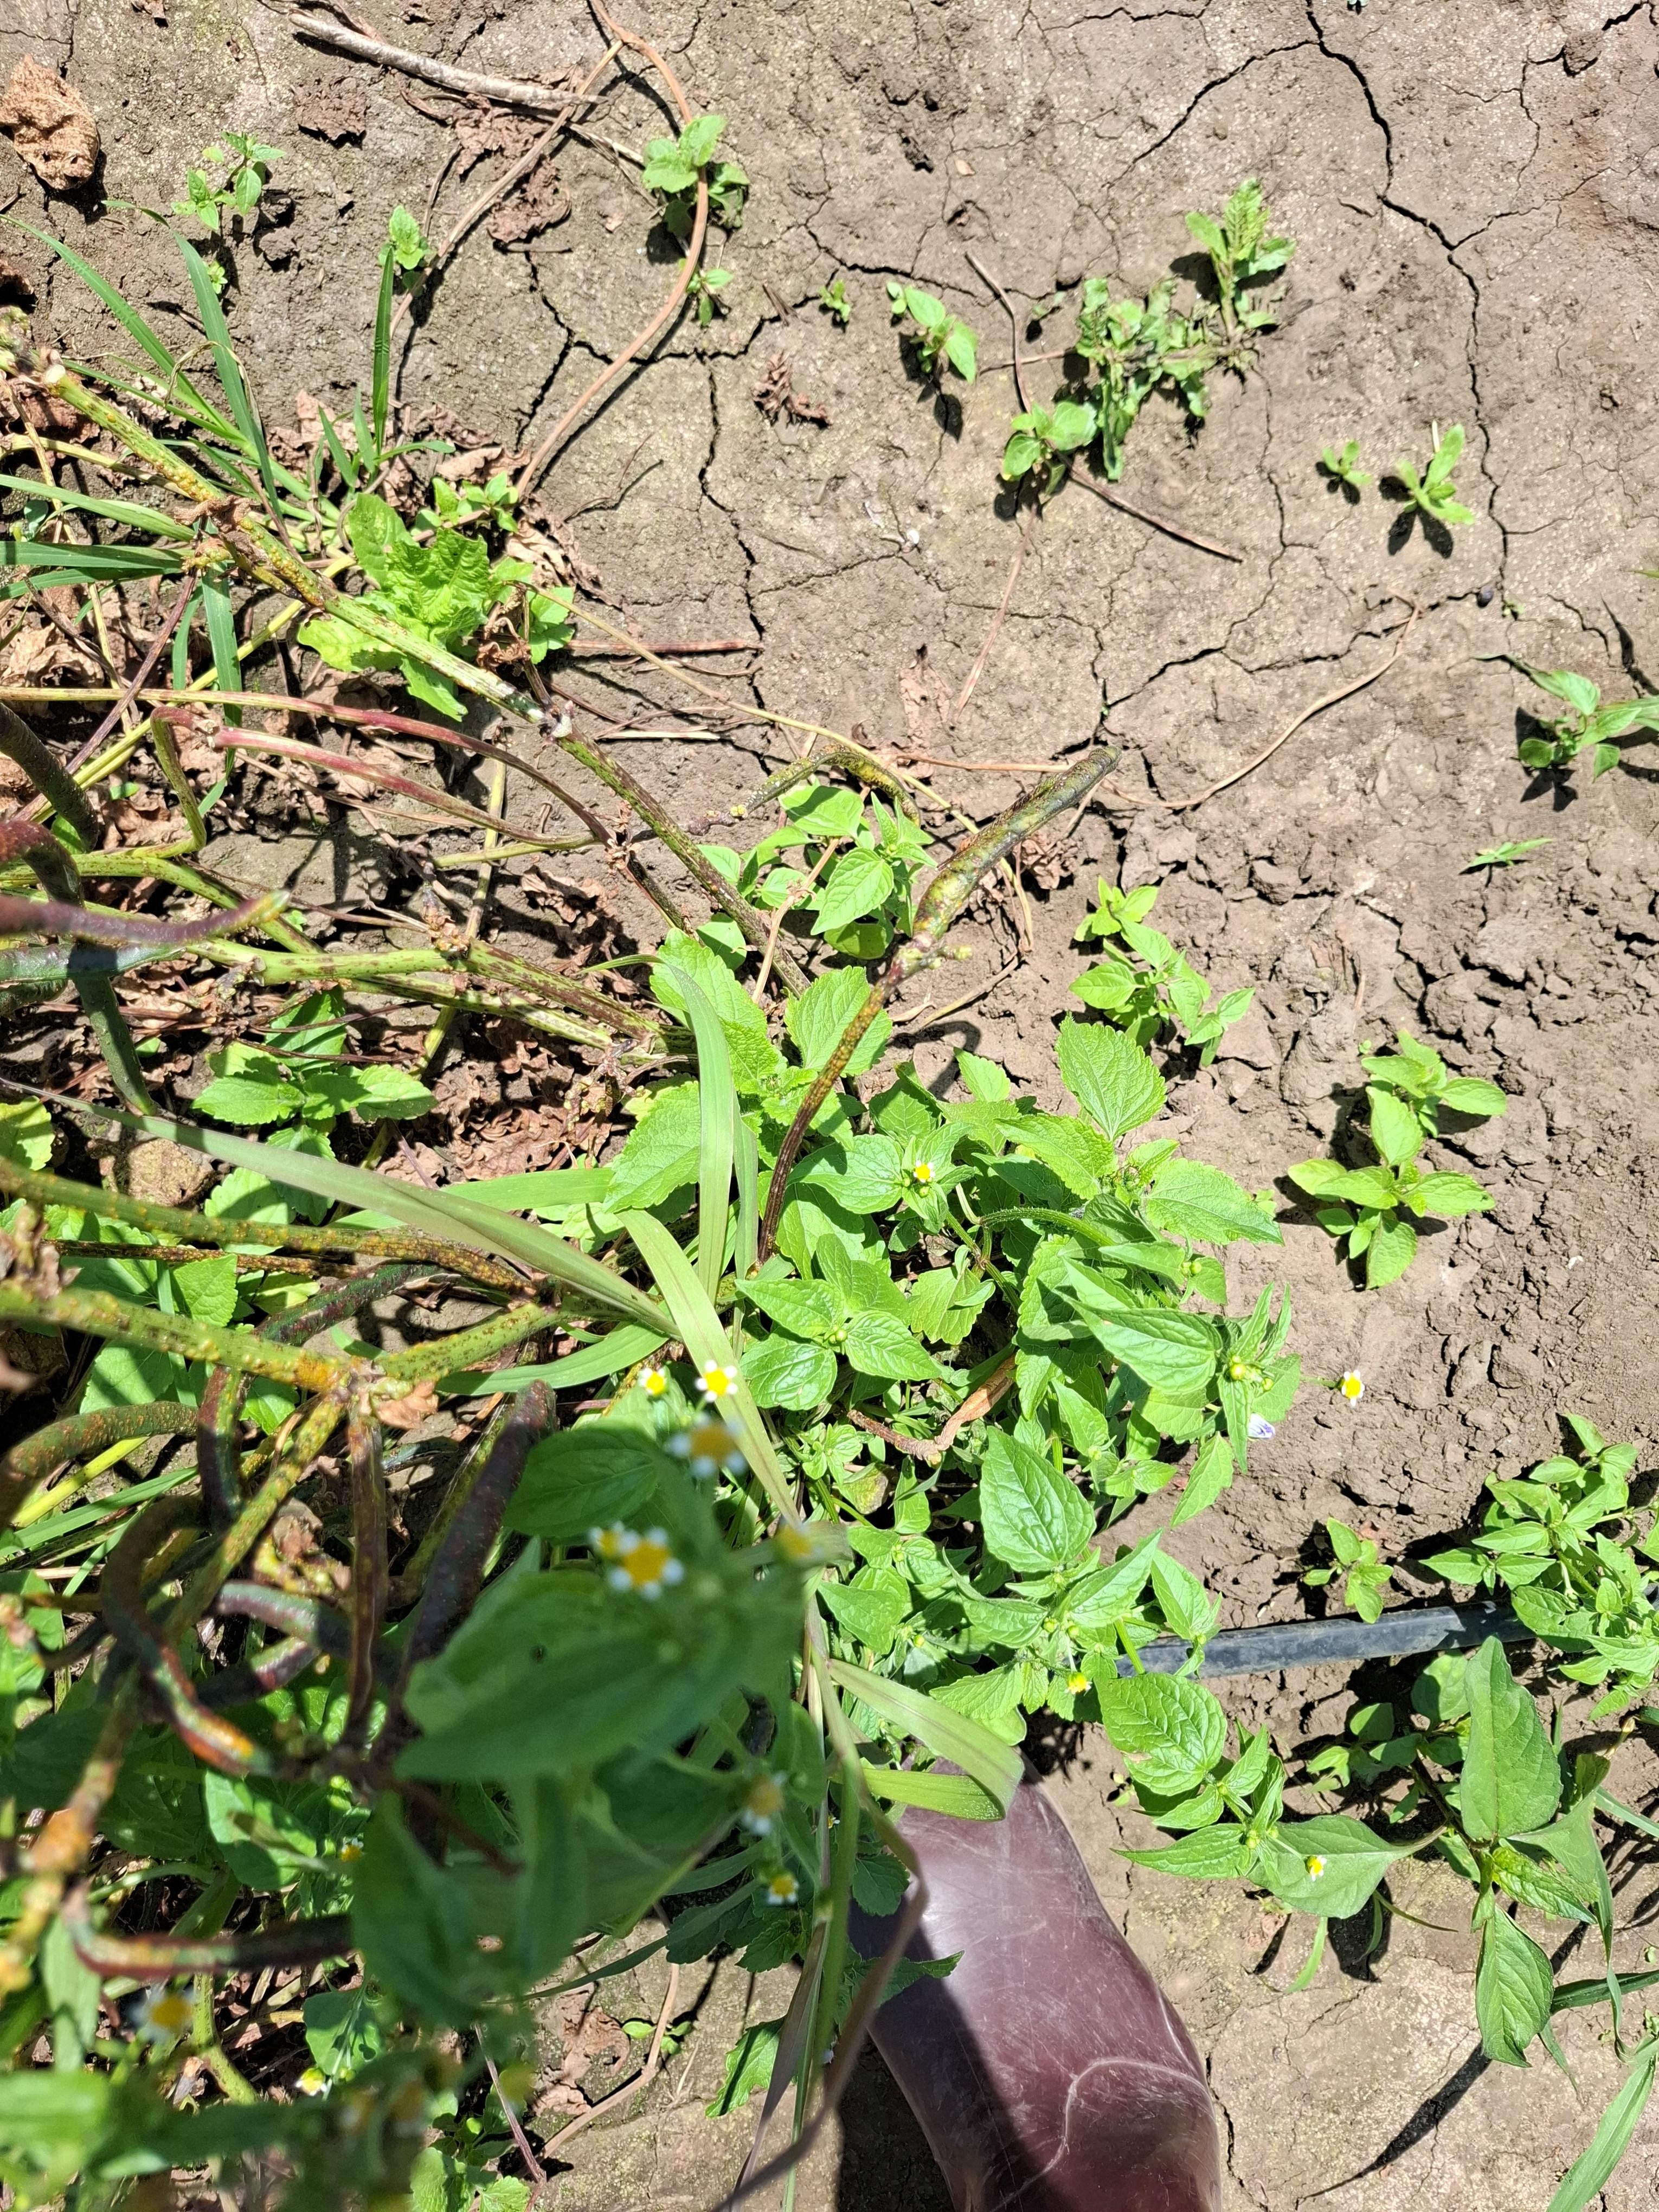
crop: cowpea
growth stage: development pod
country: Tanzania
